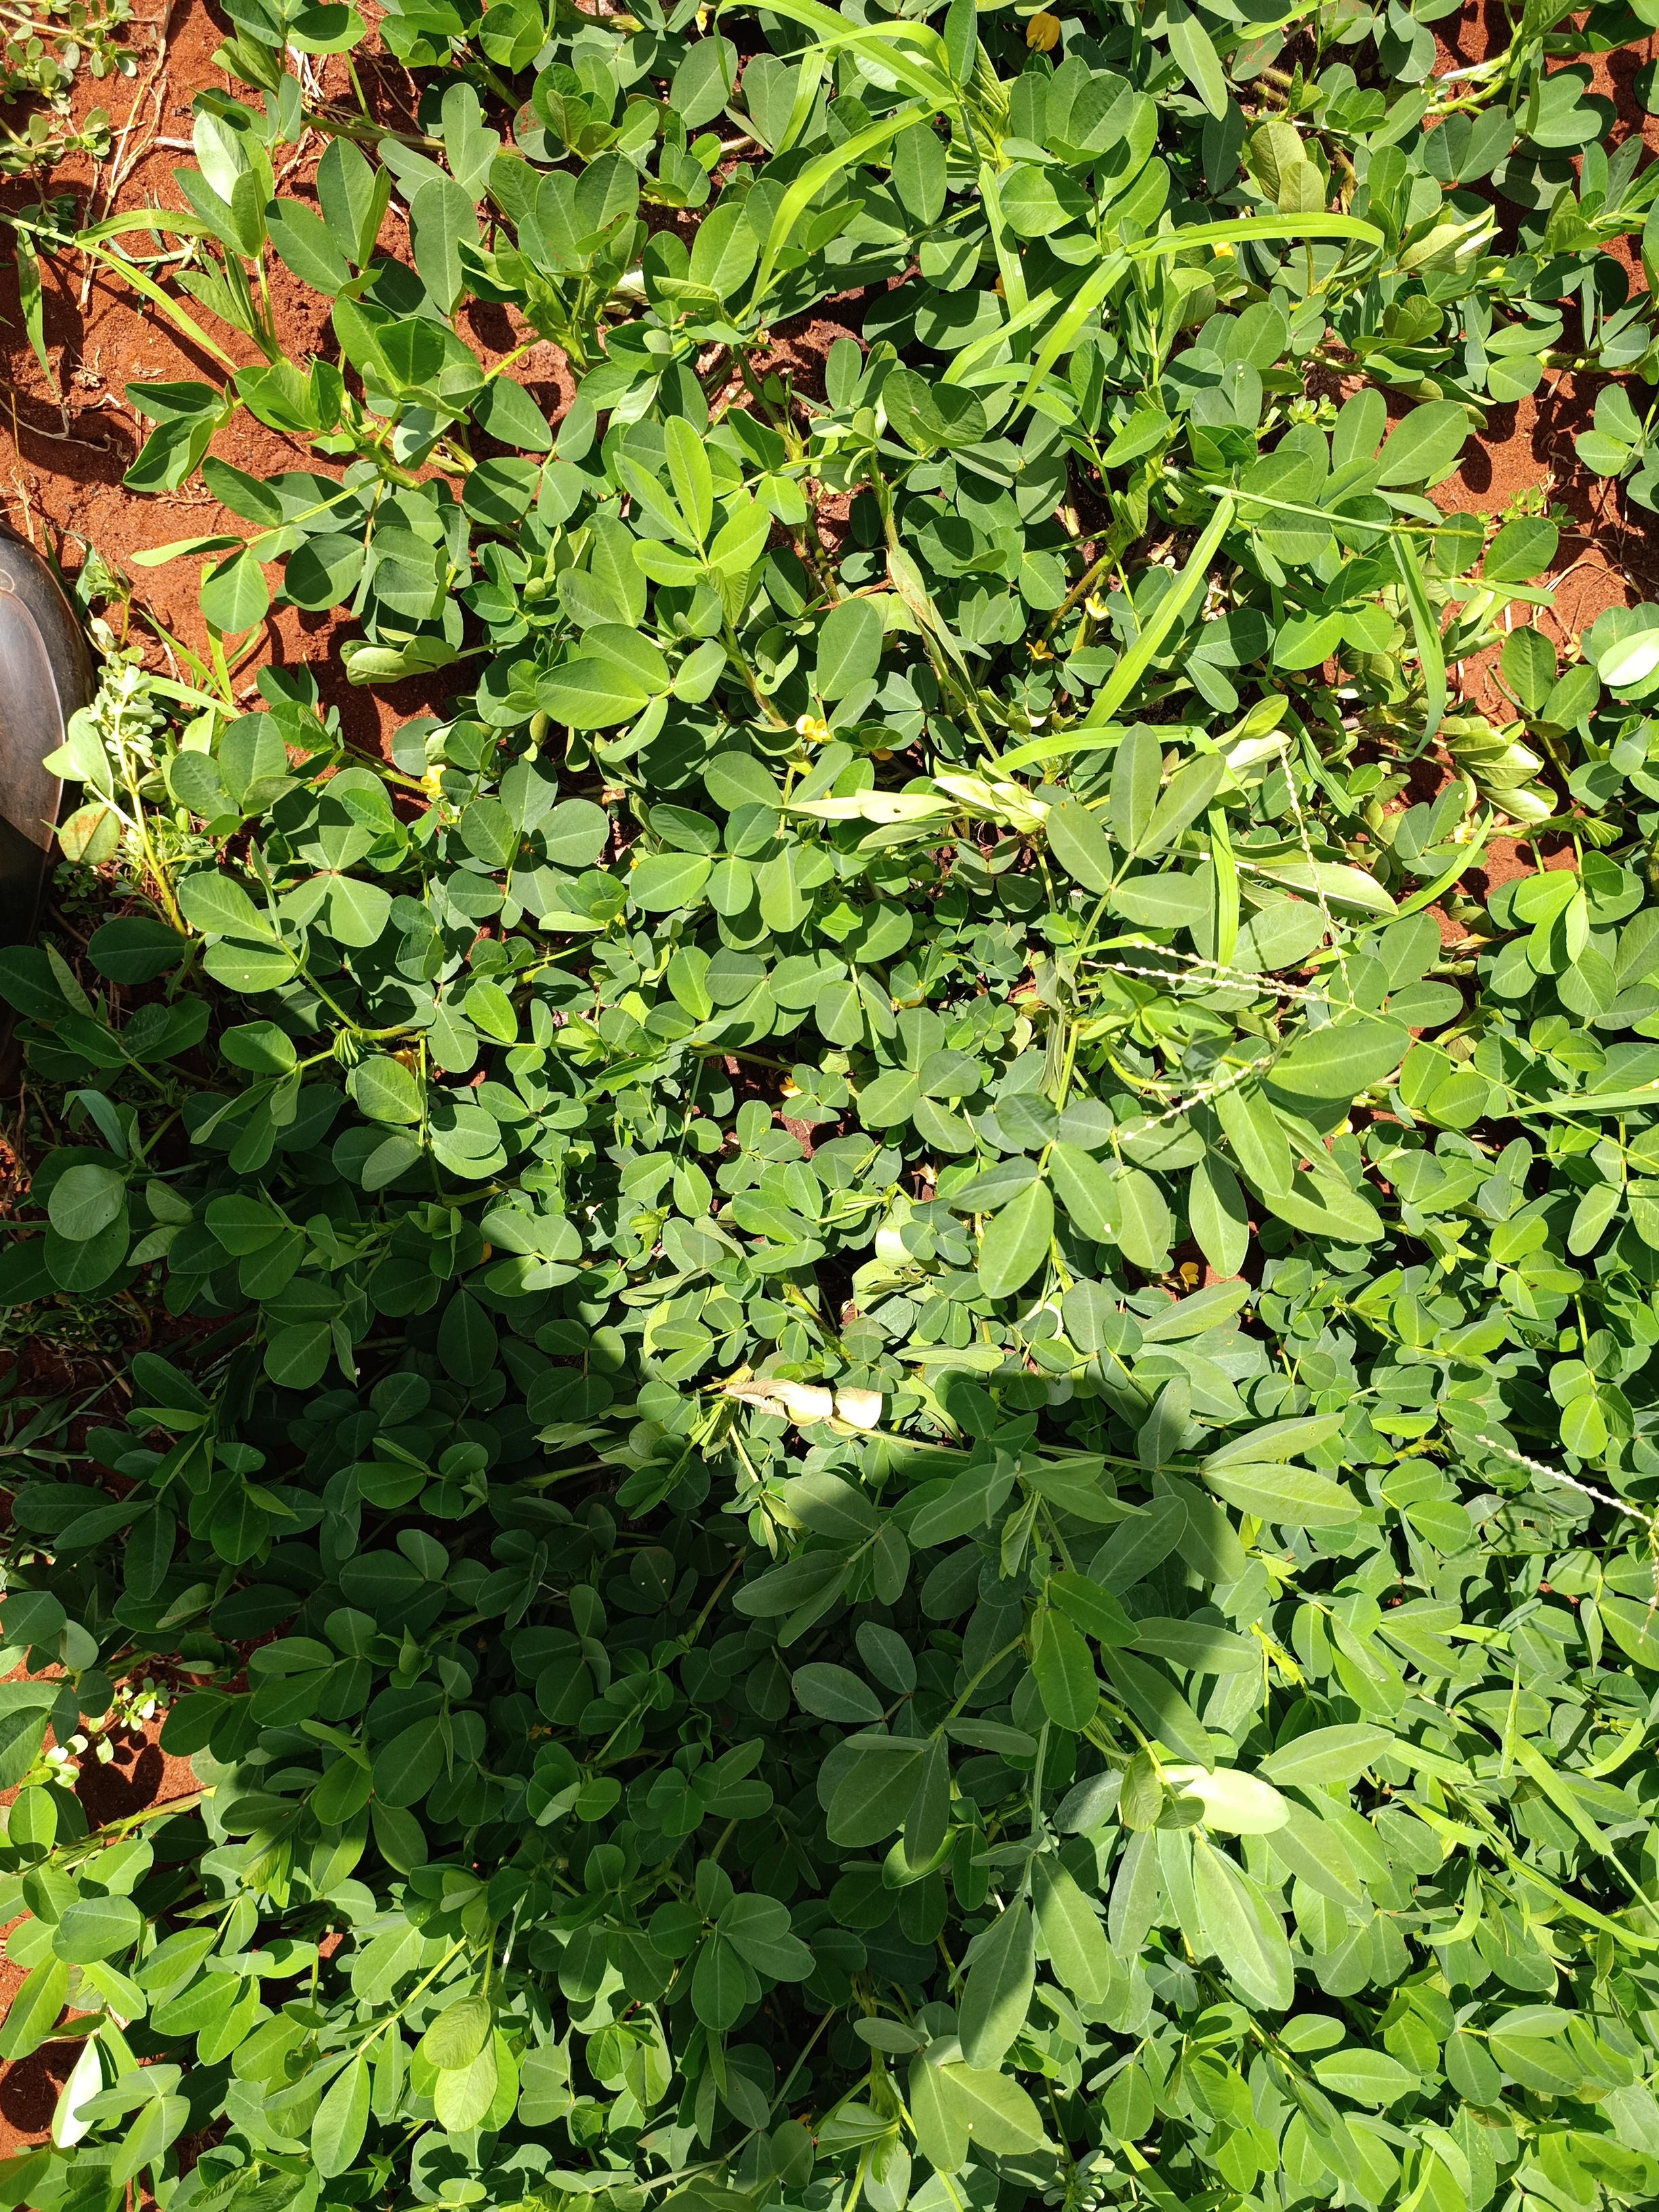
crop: groundnut
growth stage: flowering
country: Kenya
